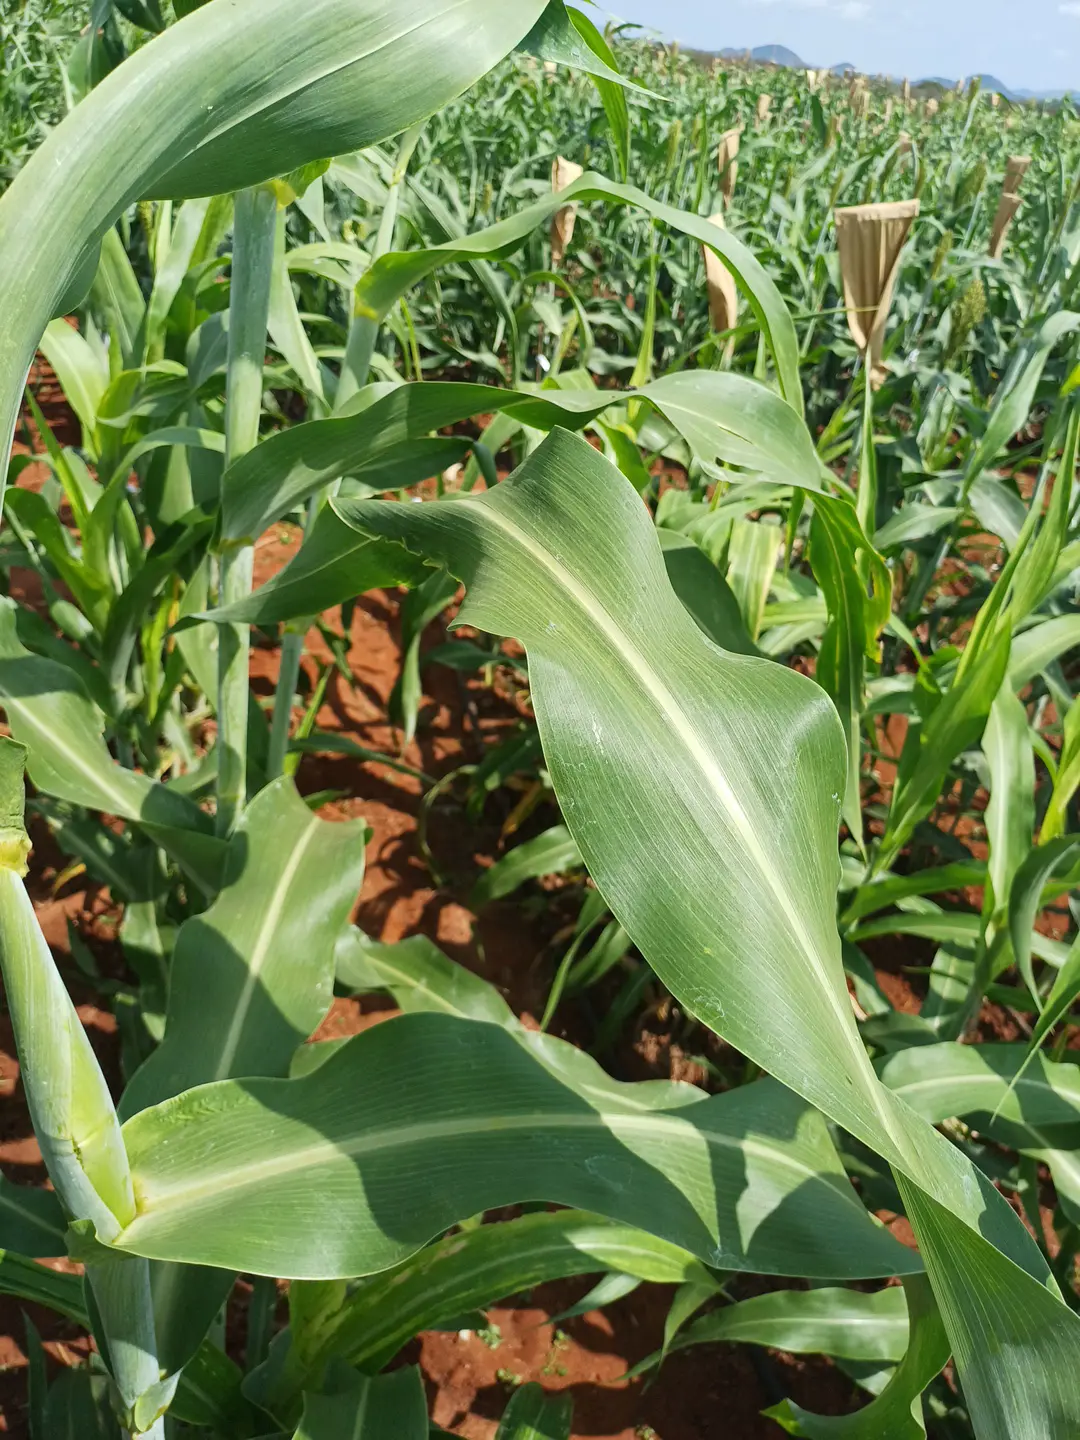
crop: sorghum
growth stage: vegetative
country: Kenya
